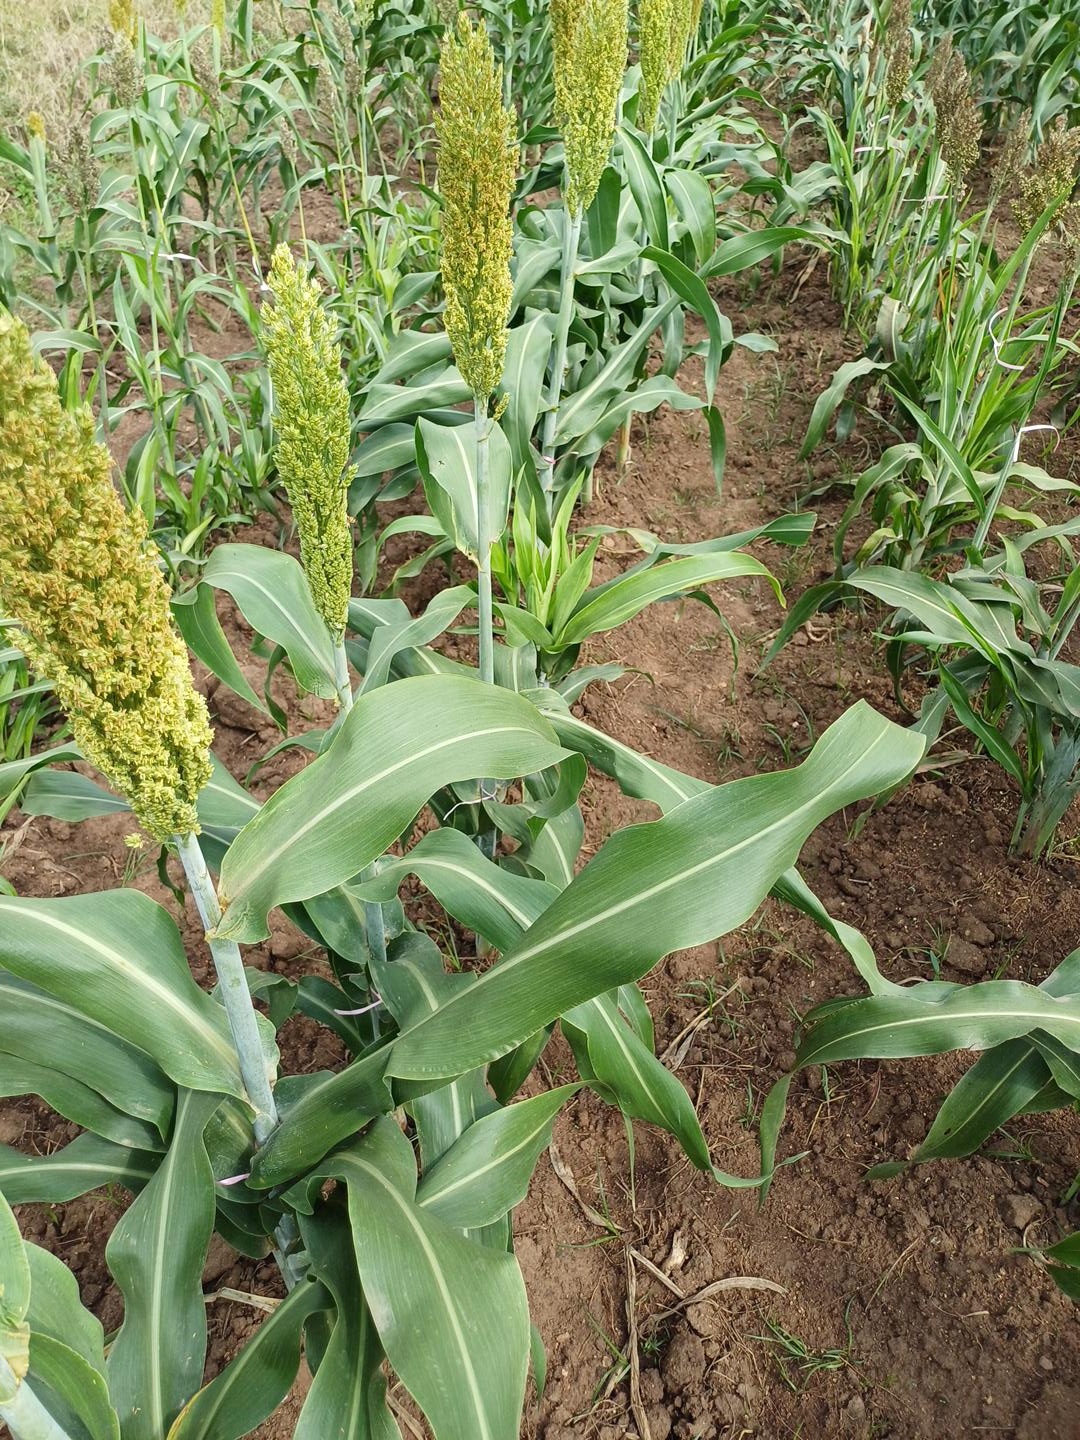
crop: sorghum
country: Kenya
